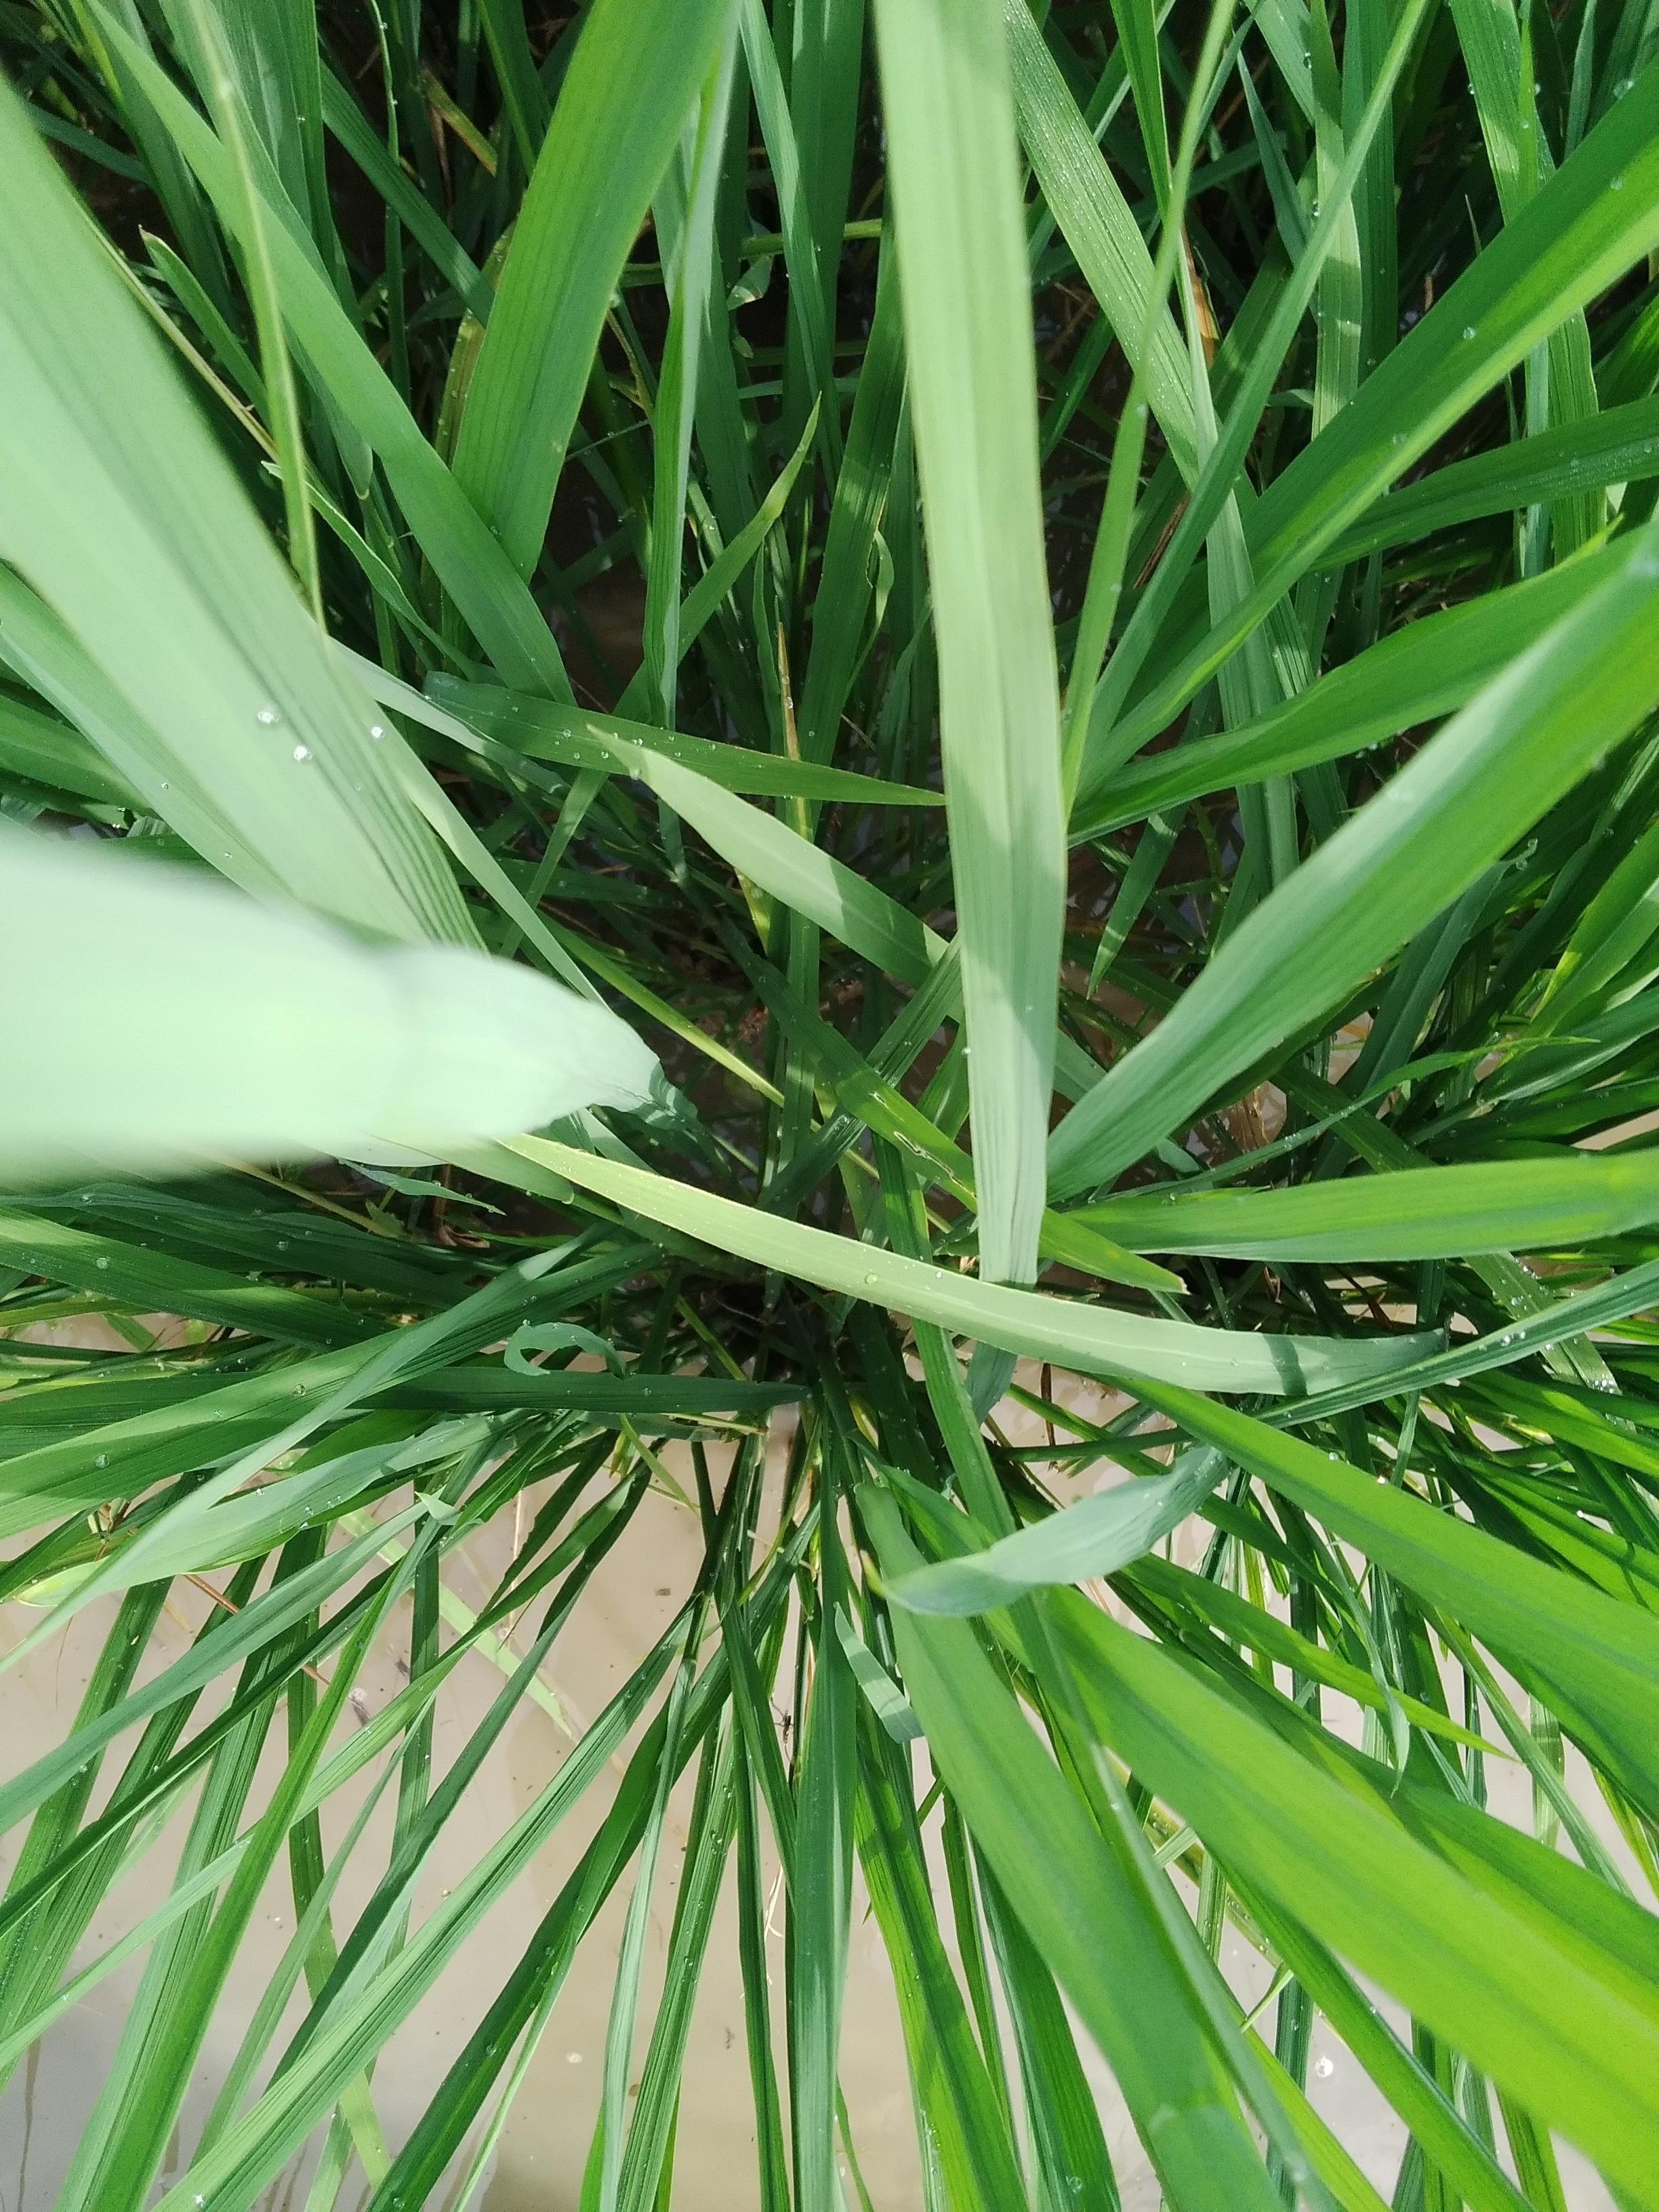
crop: rice
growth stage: booting
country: Nigeria
